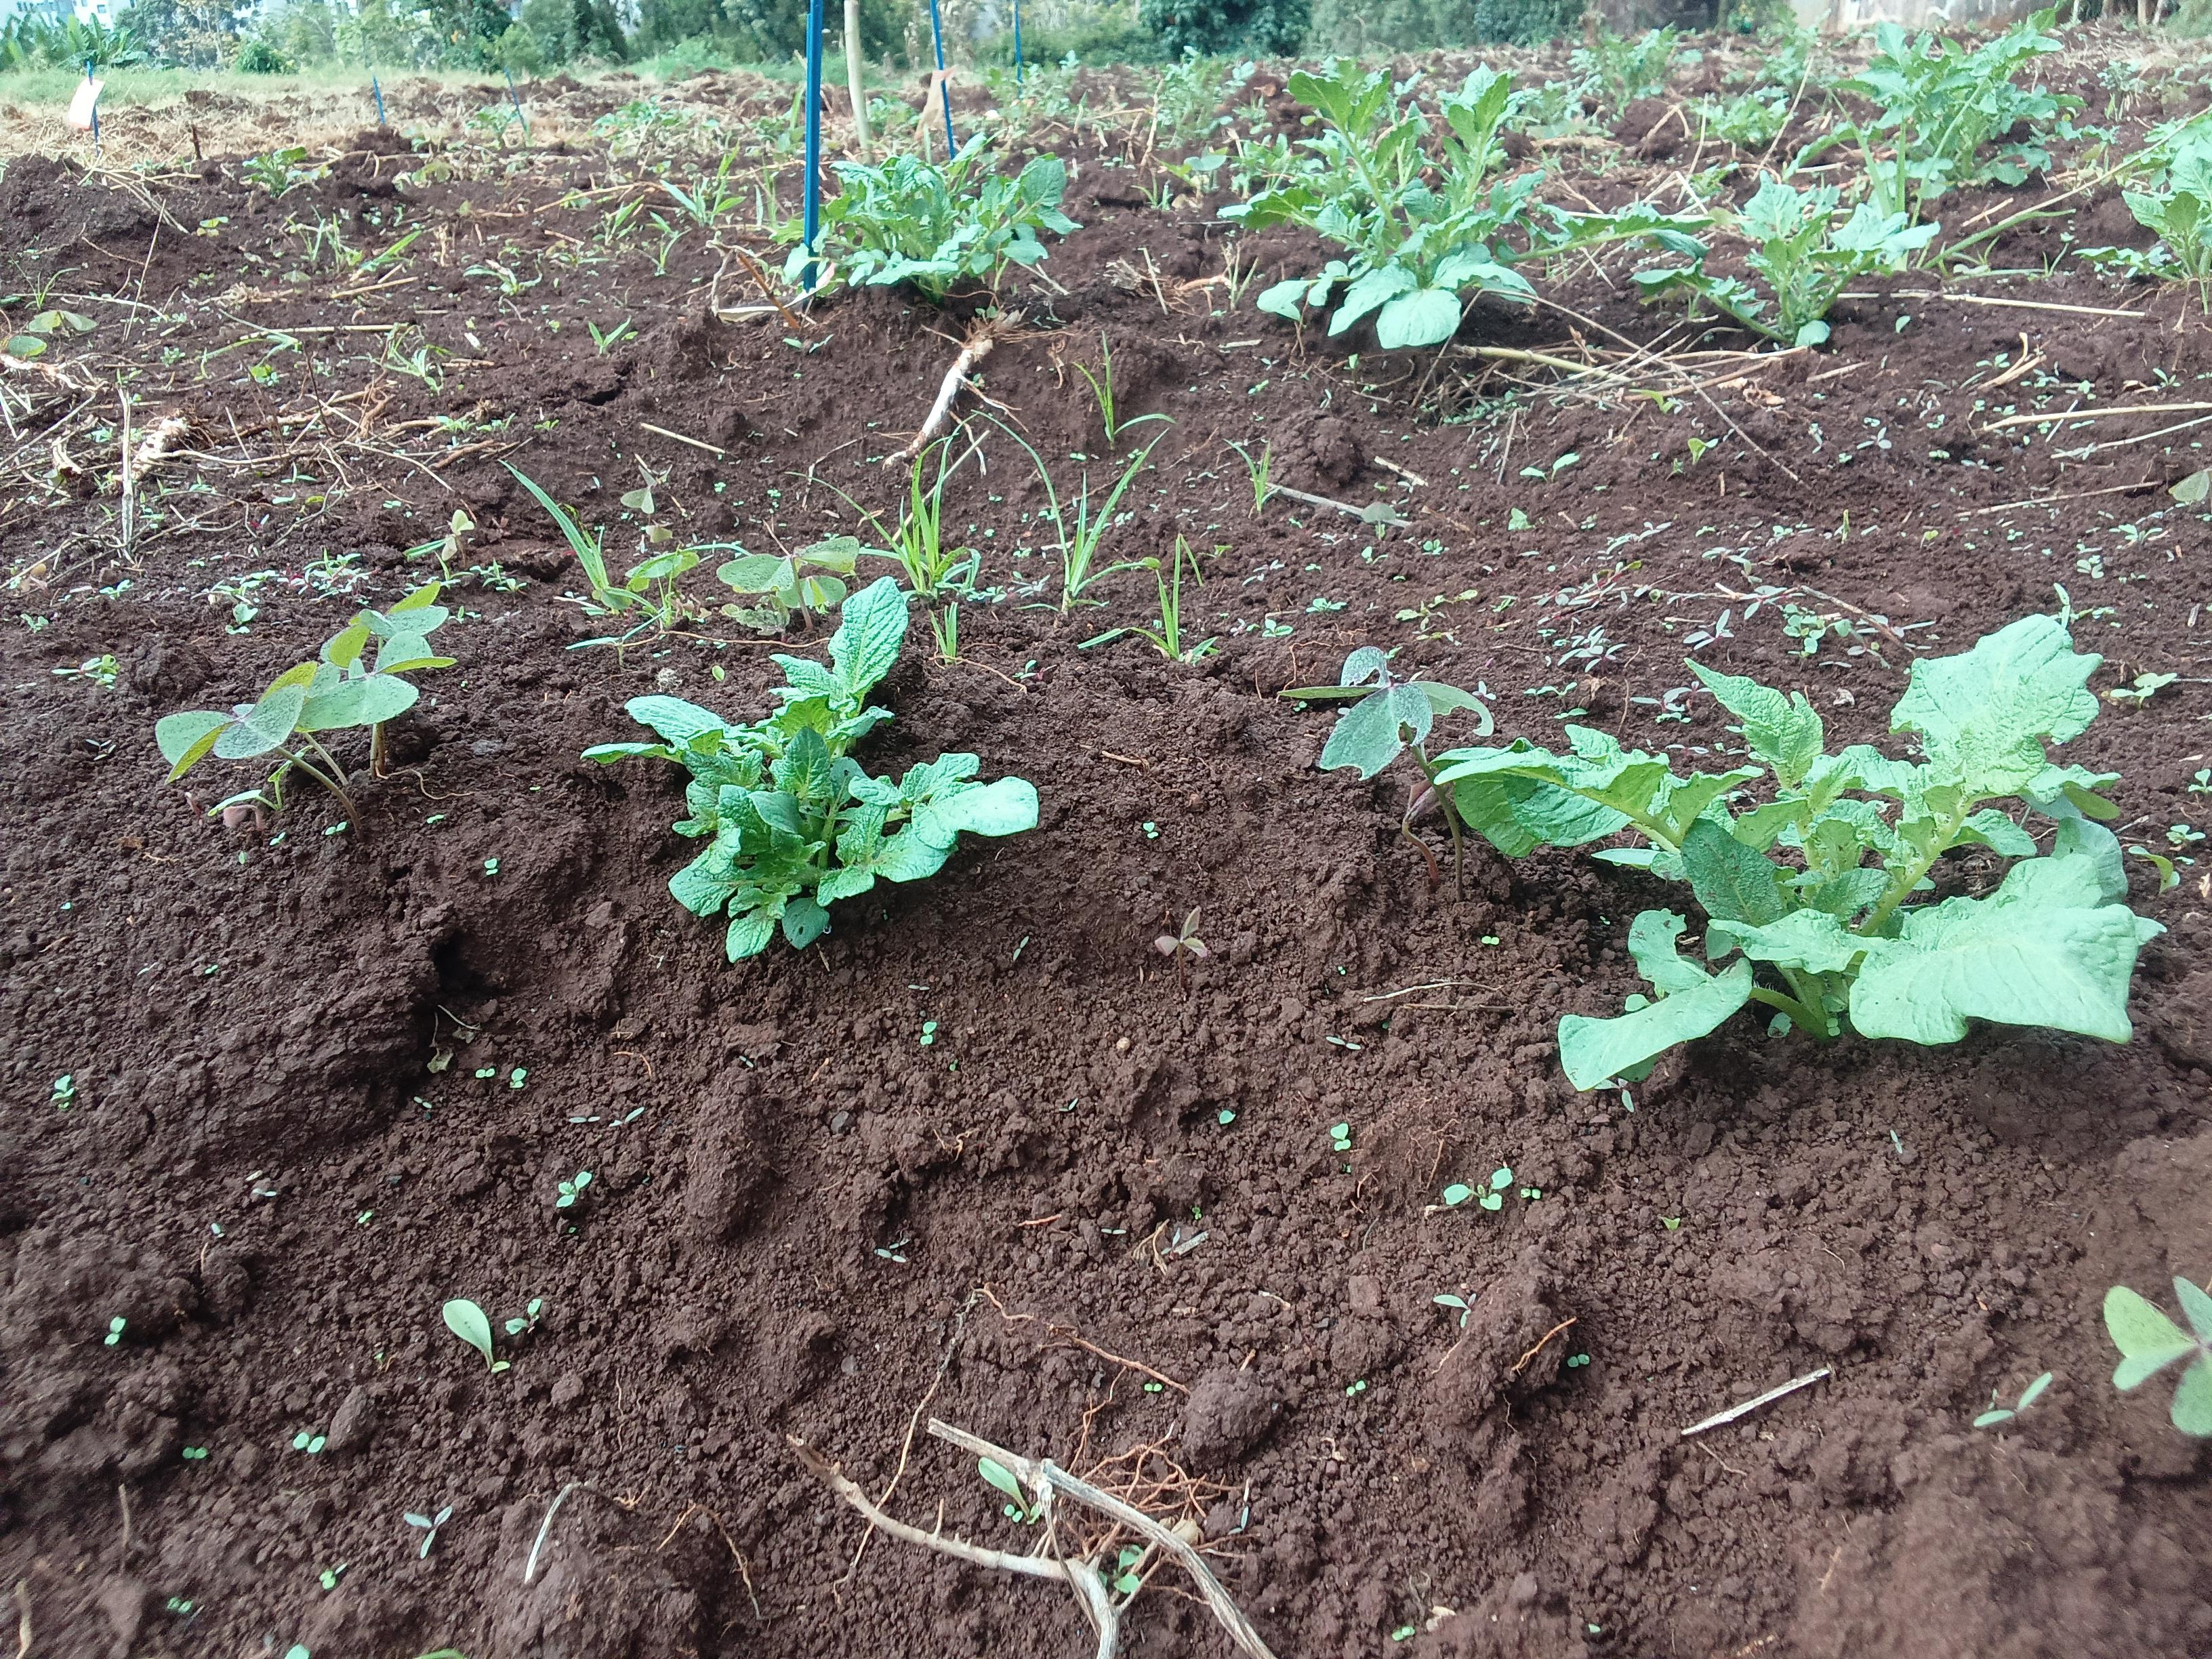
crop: potato
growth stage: sprouting emergence
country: Kenya
